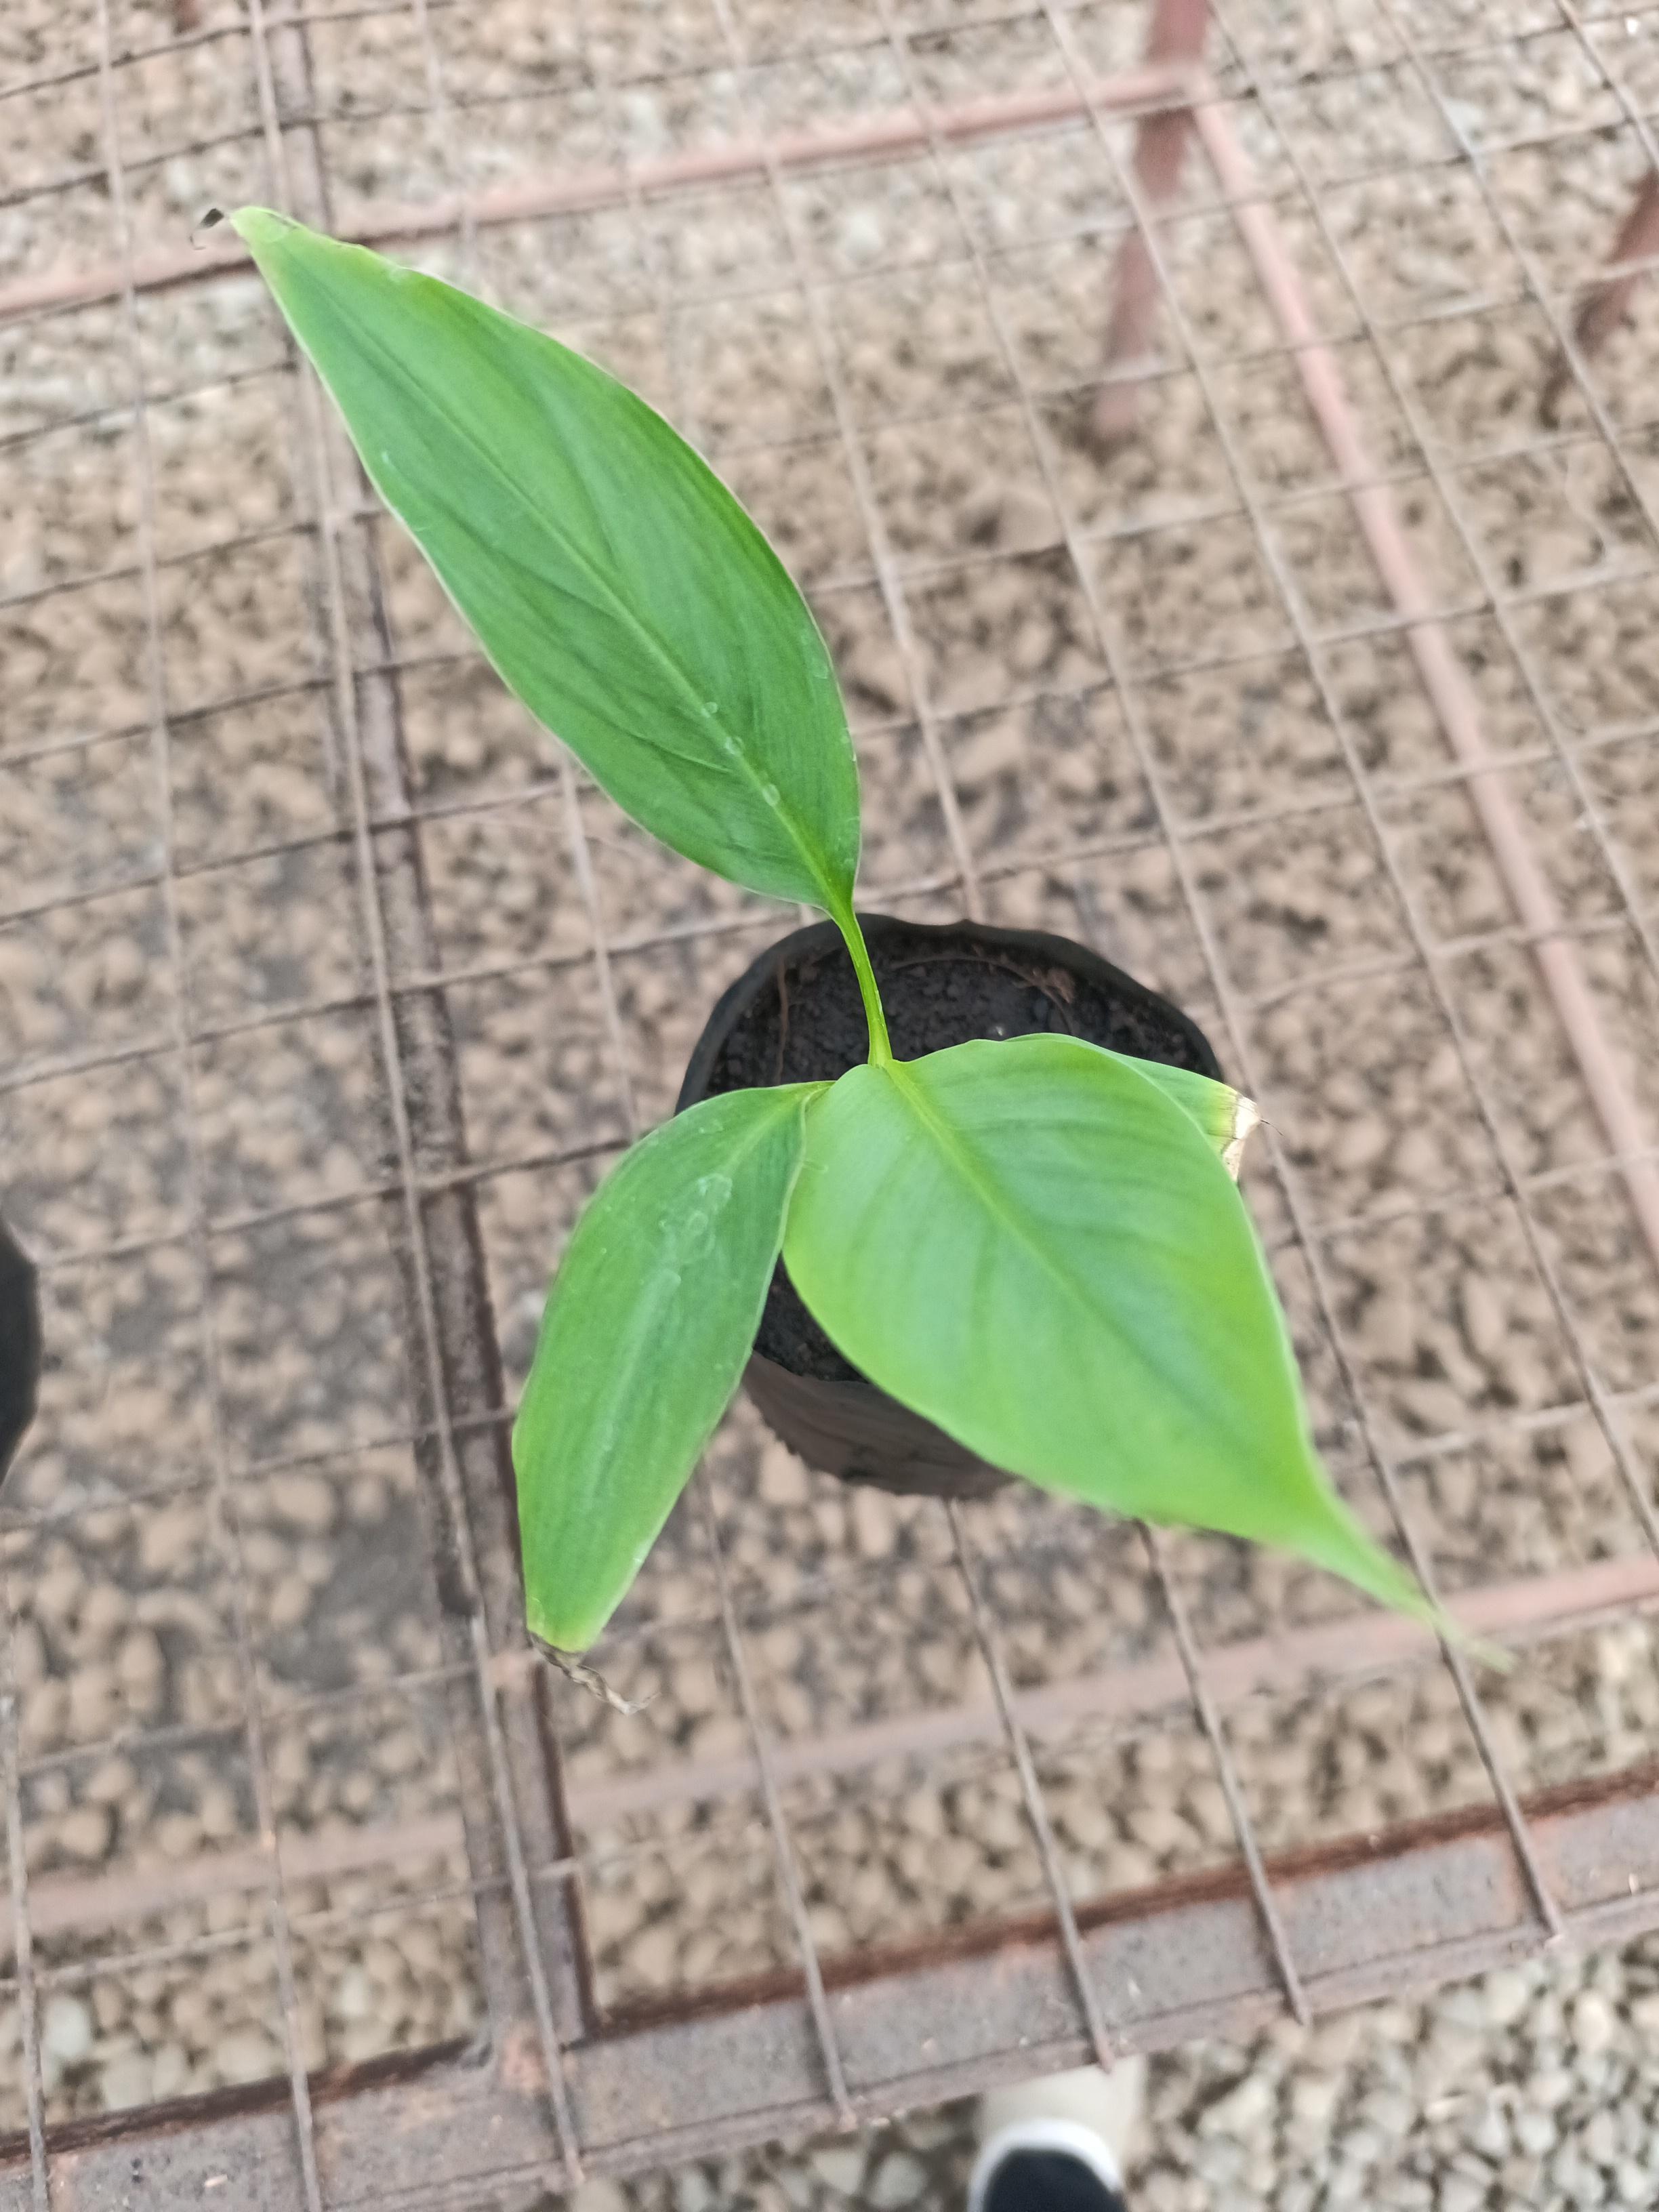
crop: banana
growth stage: vegetative
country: Tanzania
